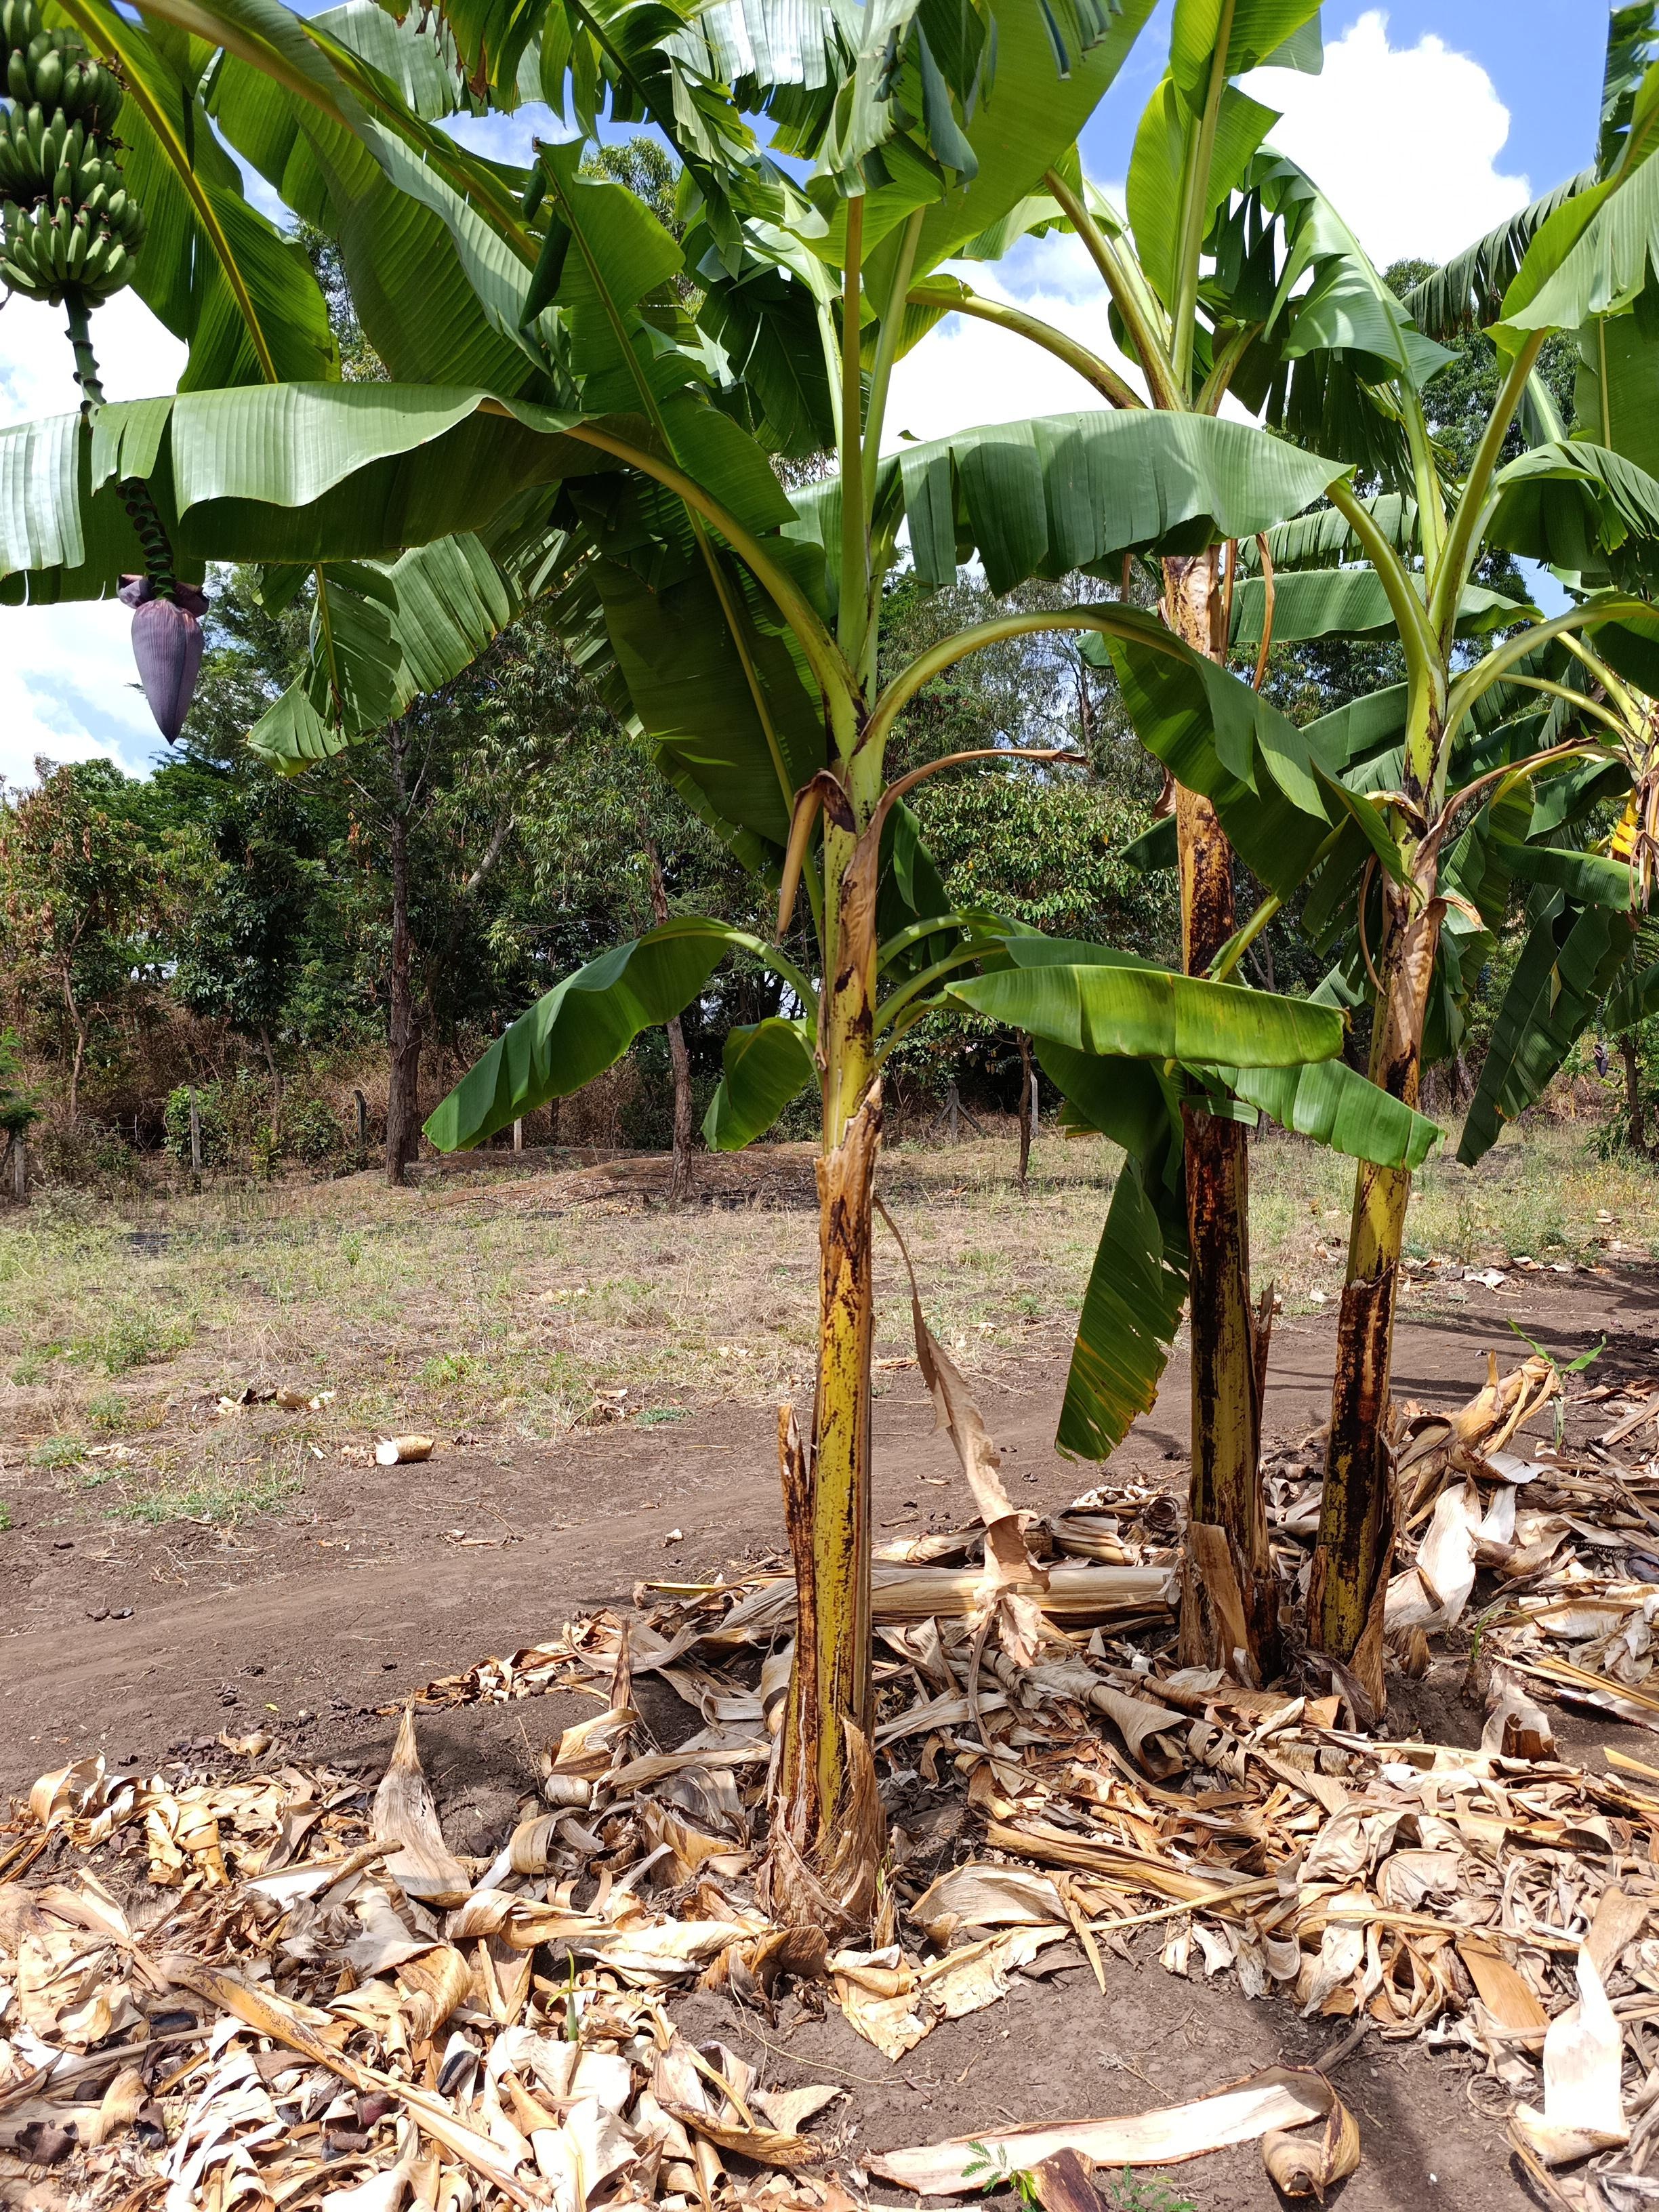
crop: banana
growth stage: vegetative
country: Tanzania
